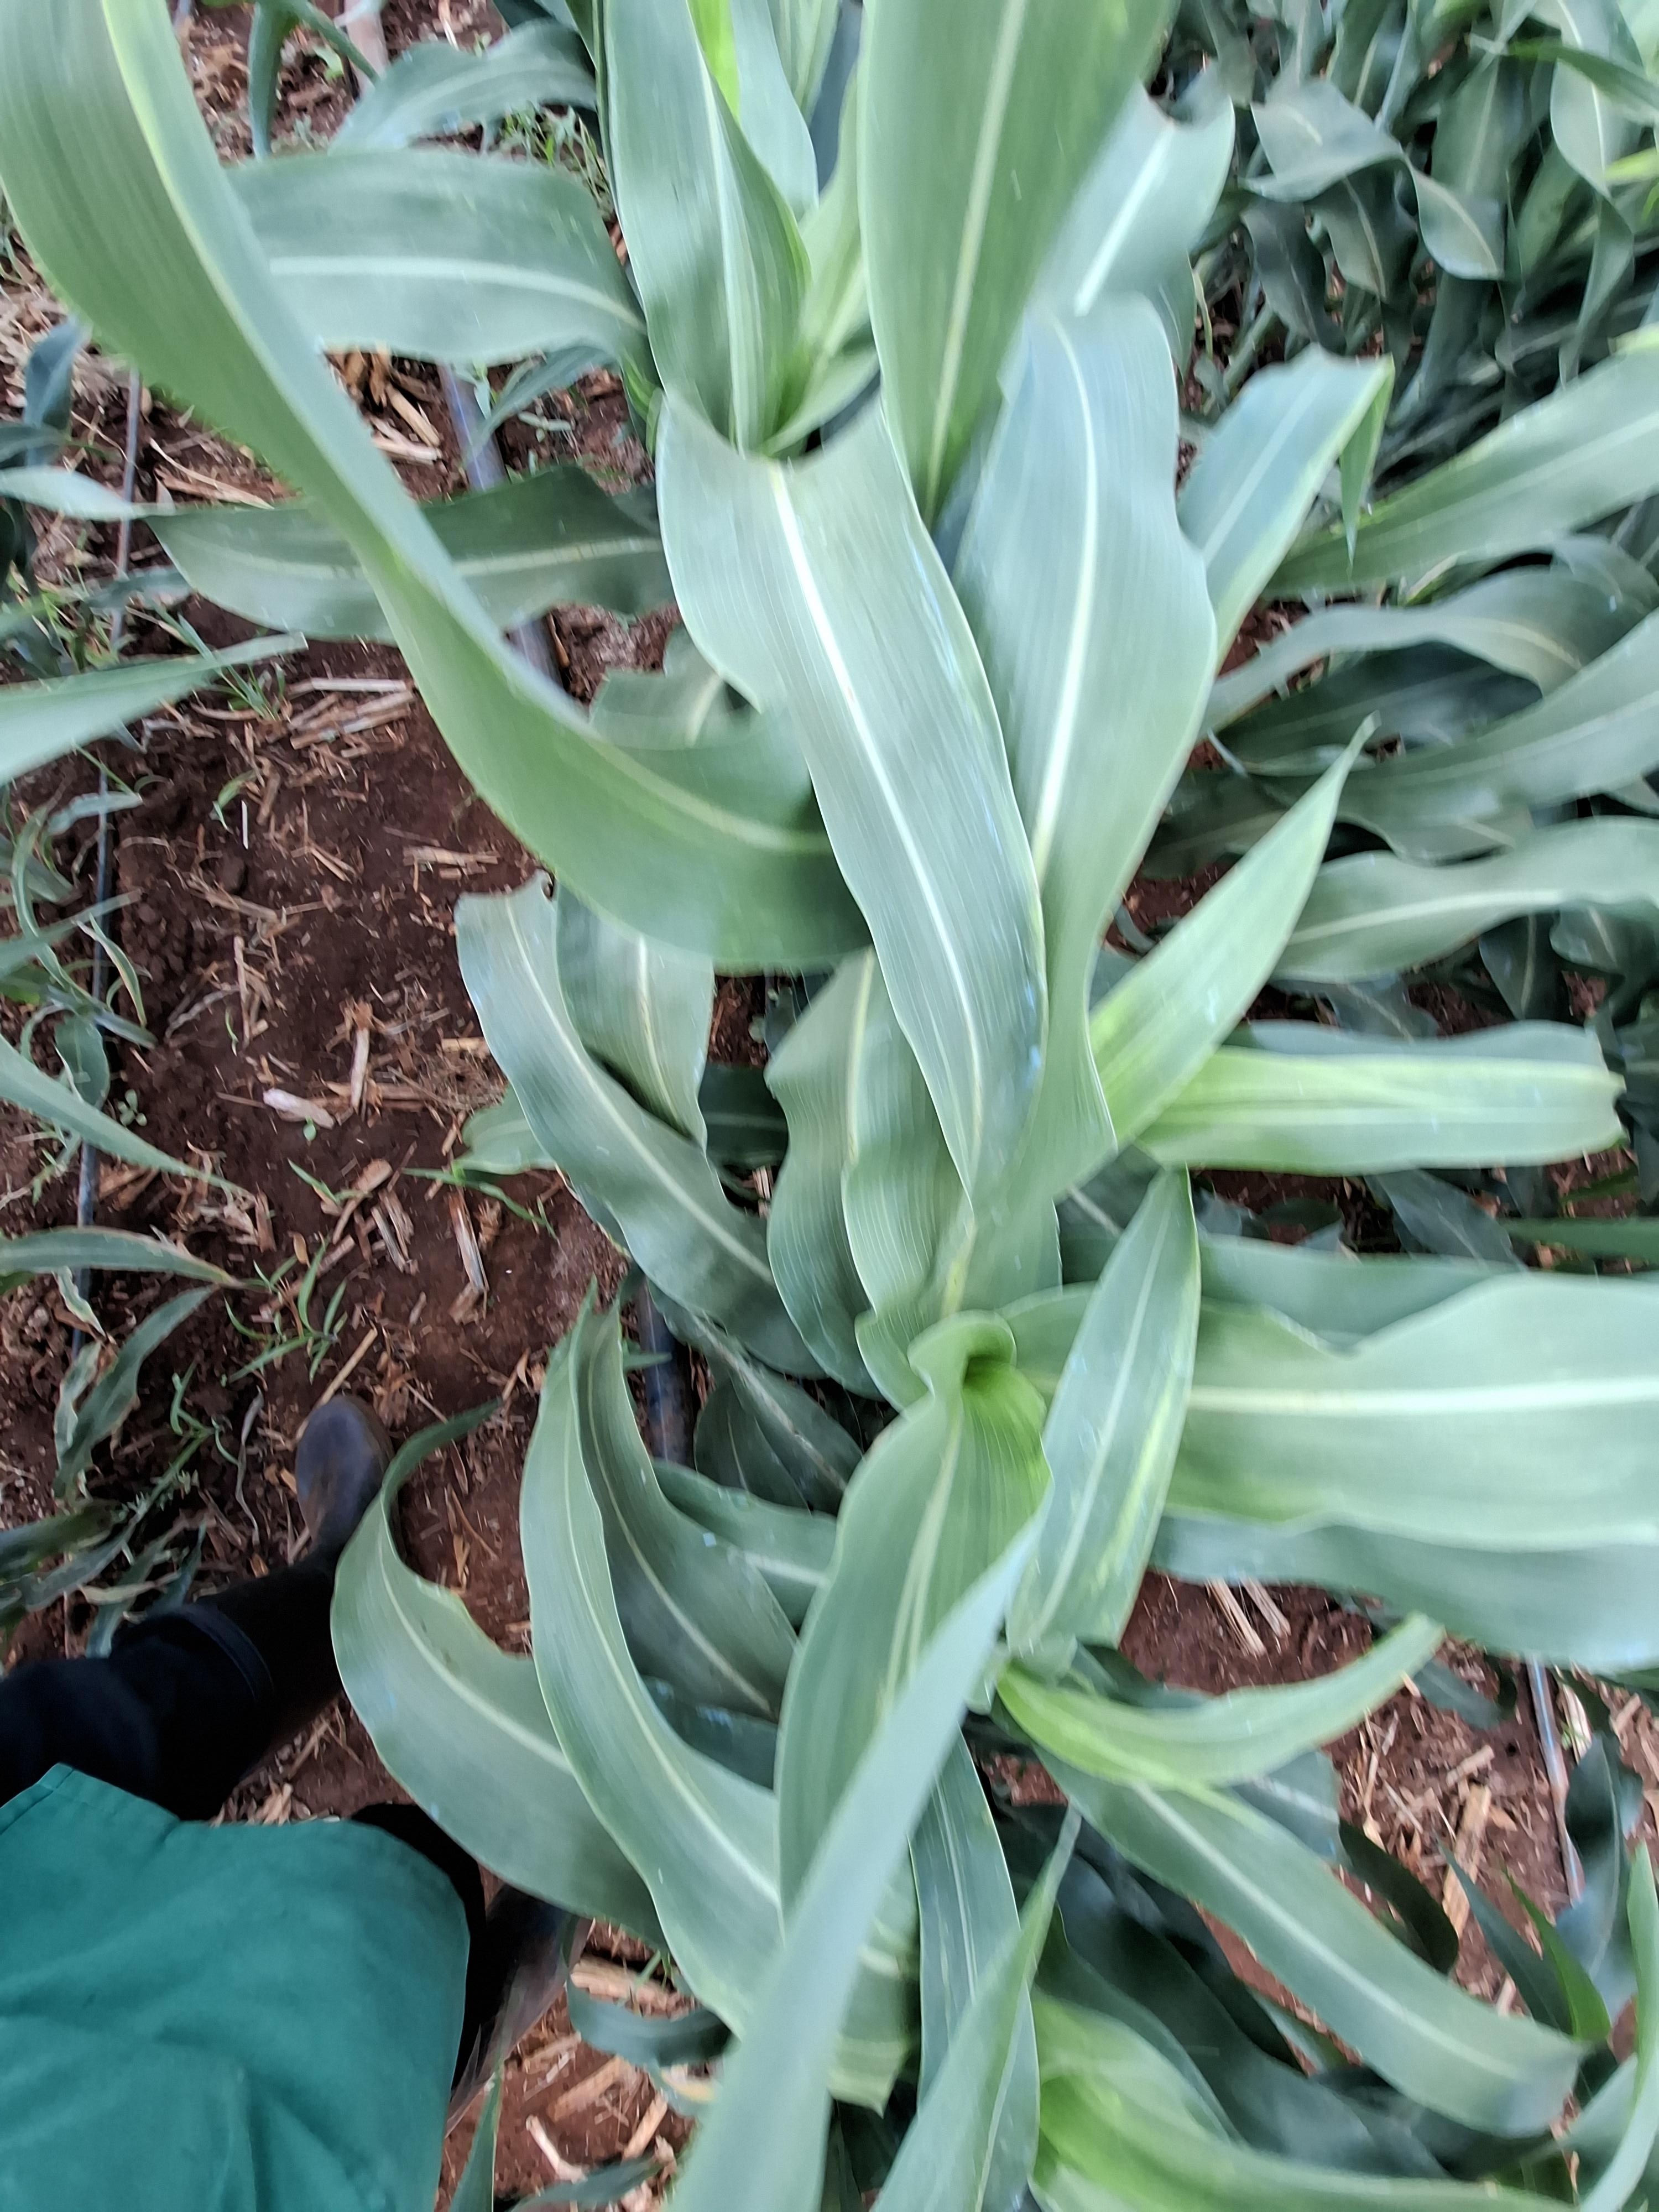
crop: sorghum
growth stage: vegetative
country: Kenya
